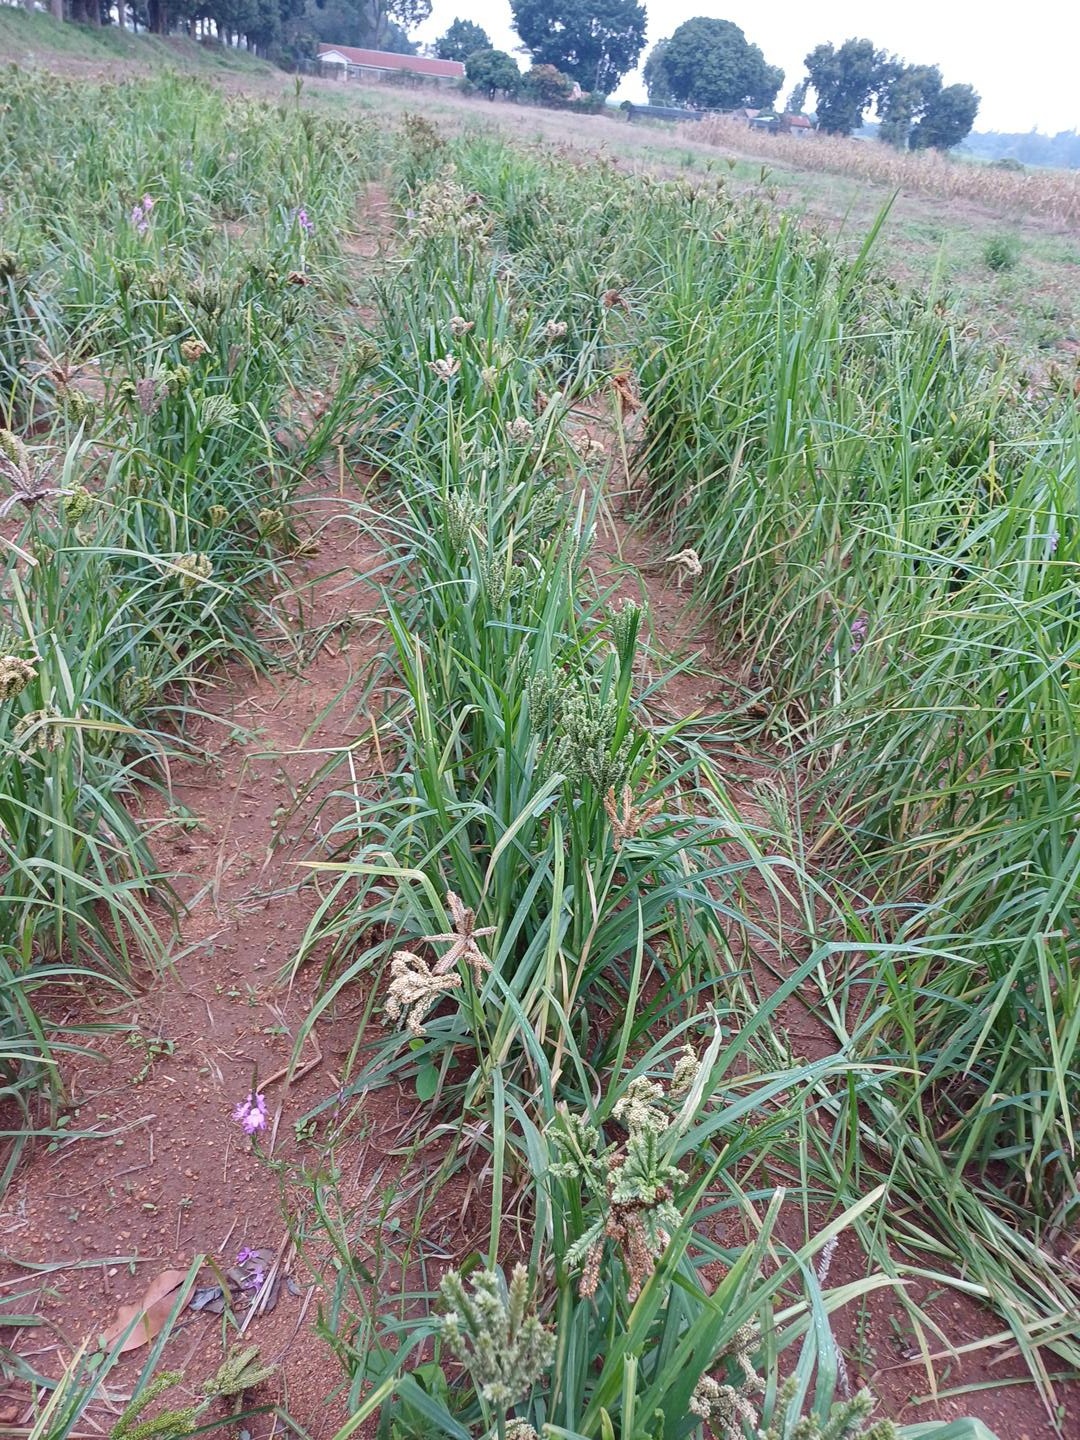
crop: finger millet
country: Kenya
